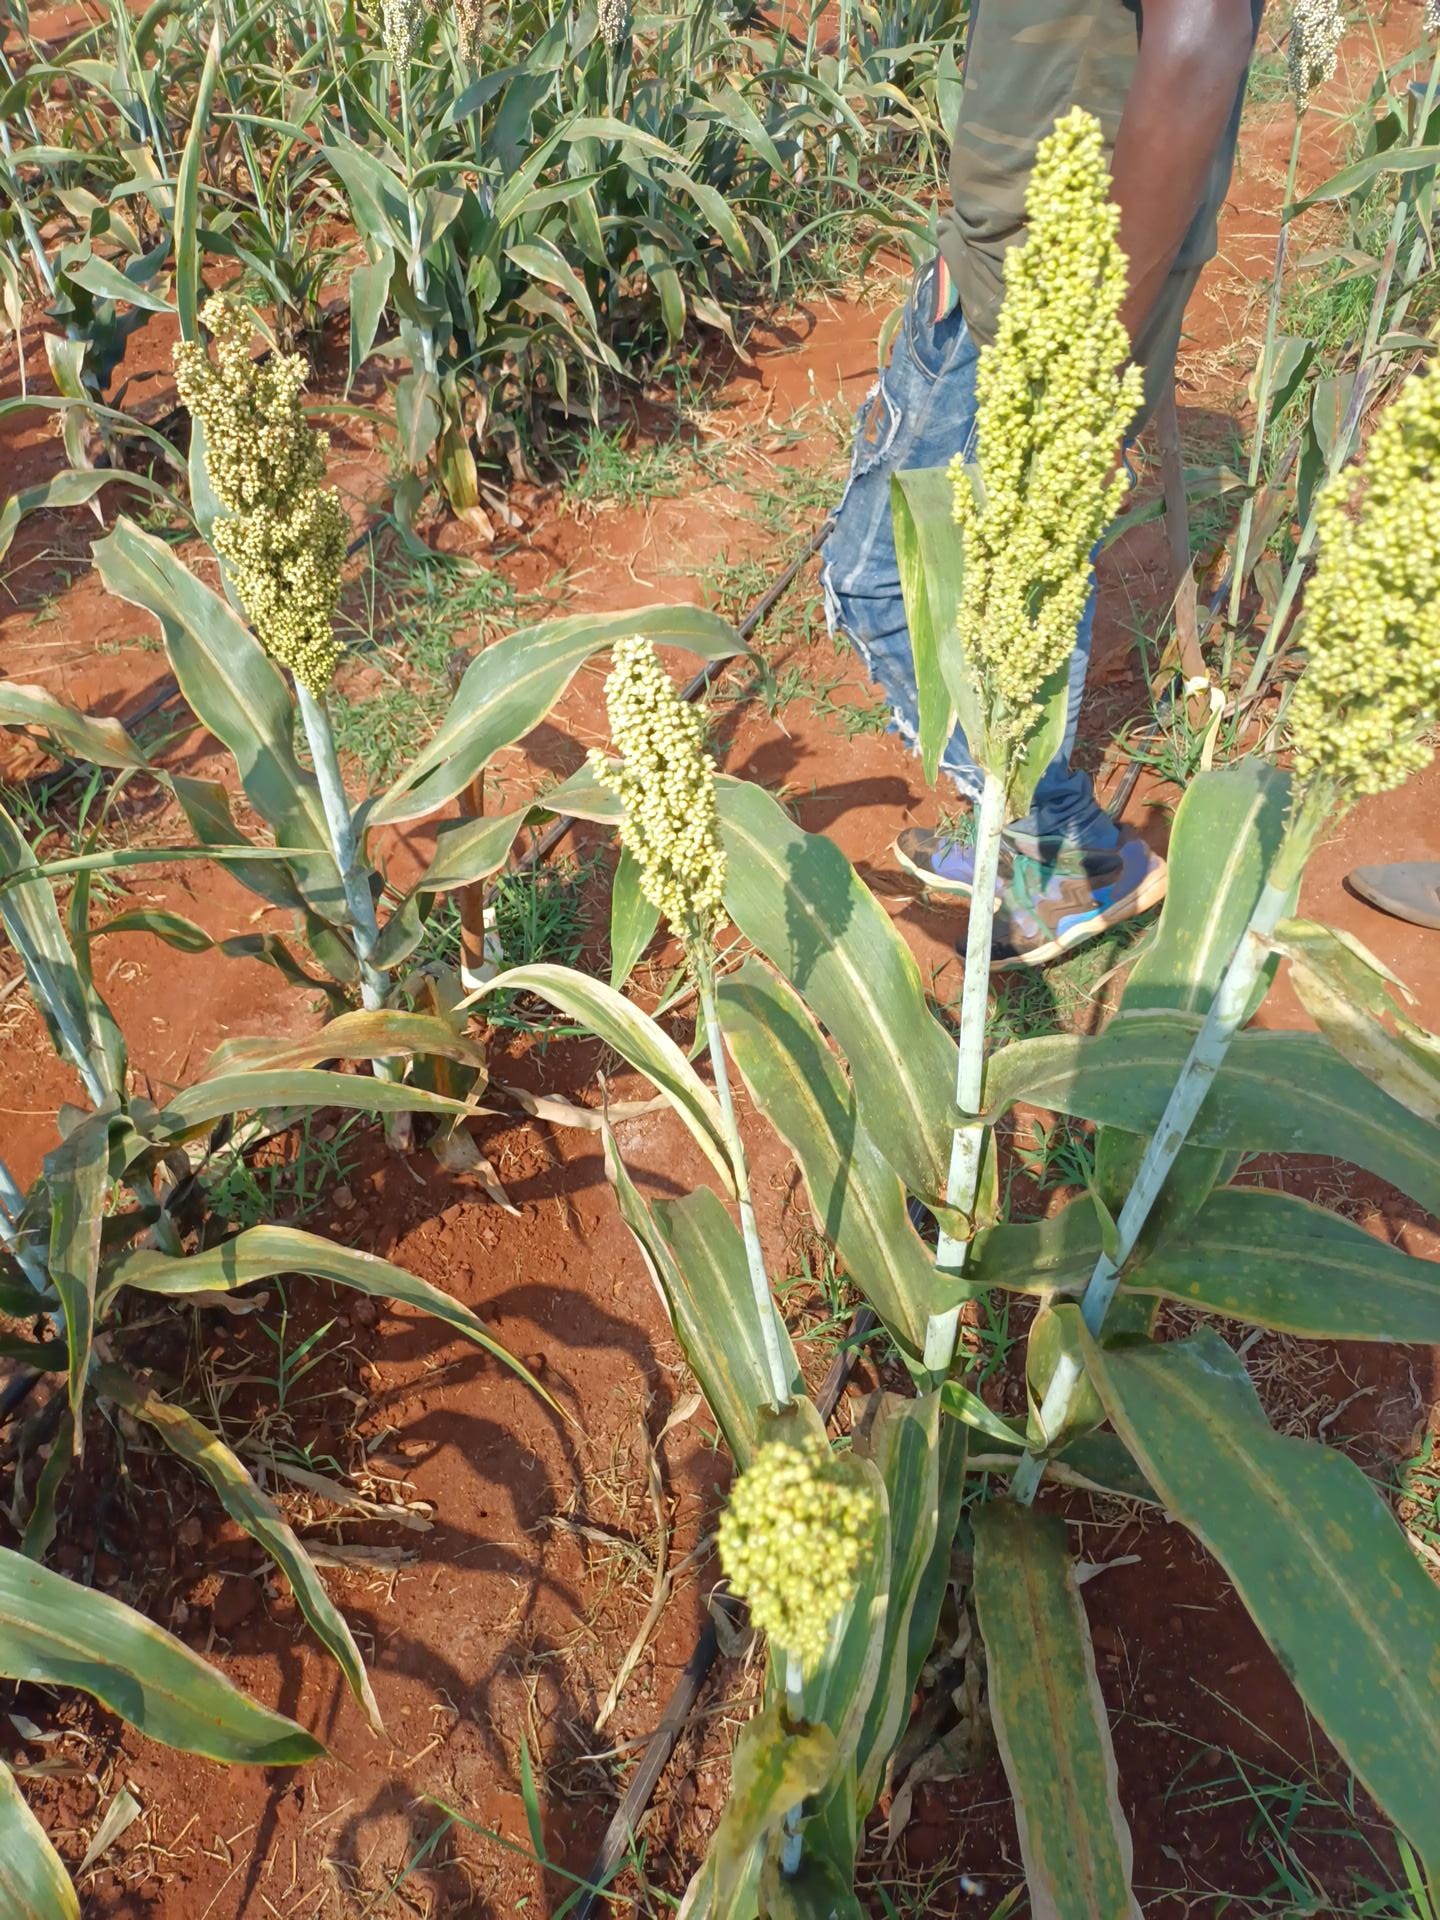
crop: sorghum
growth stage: filling grain
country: Kenya
